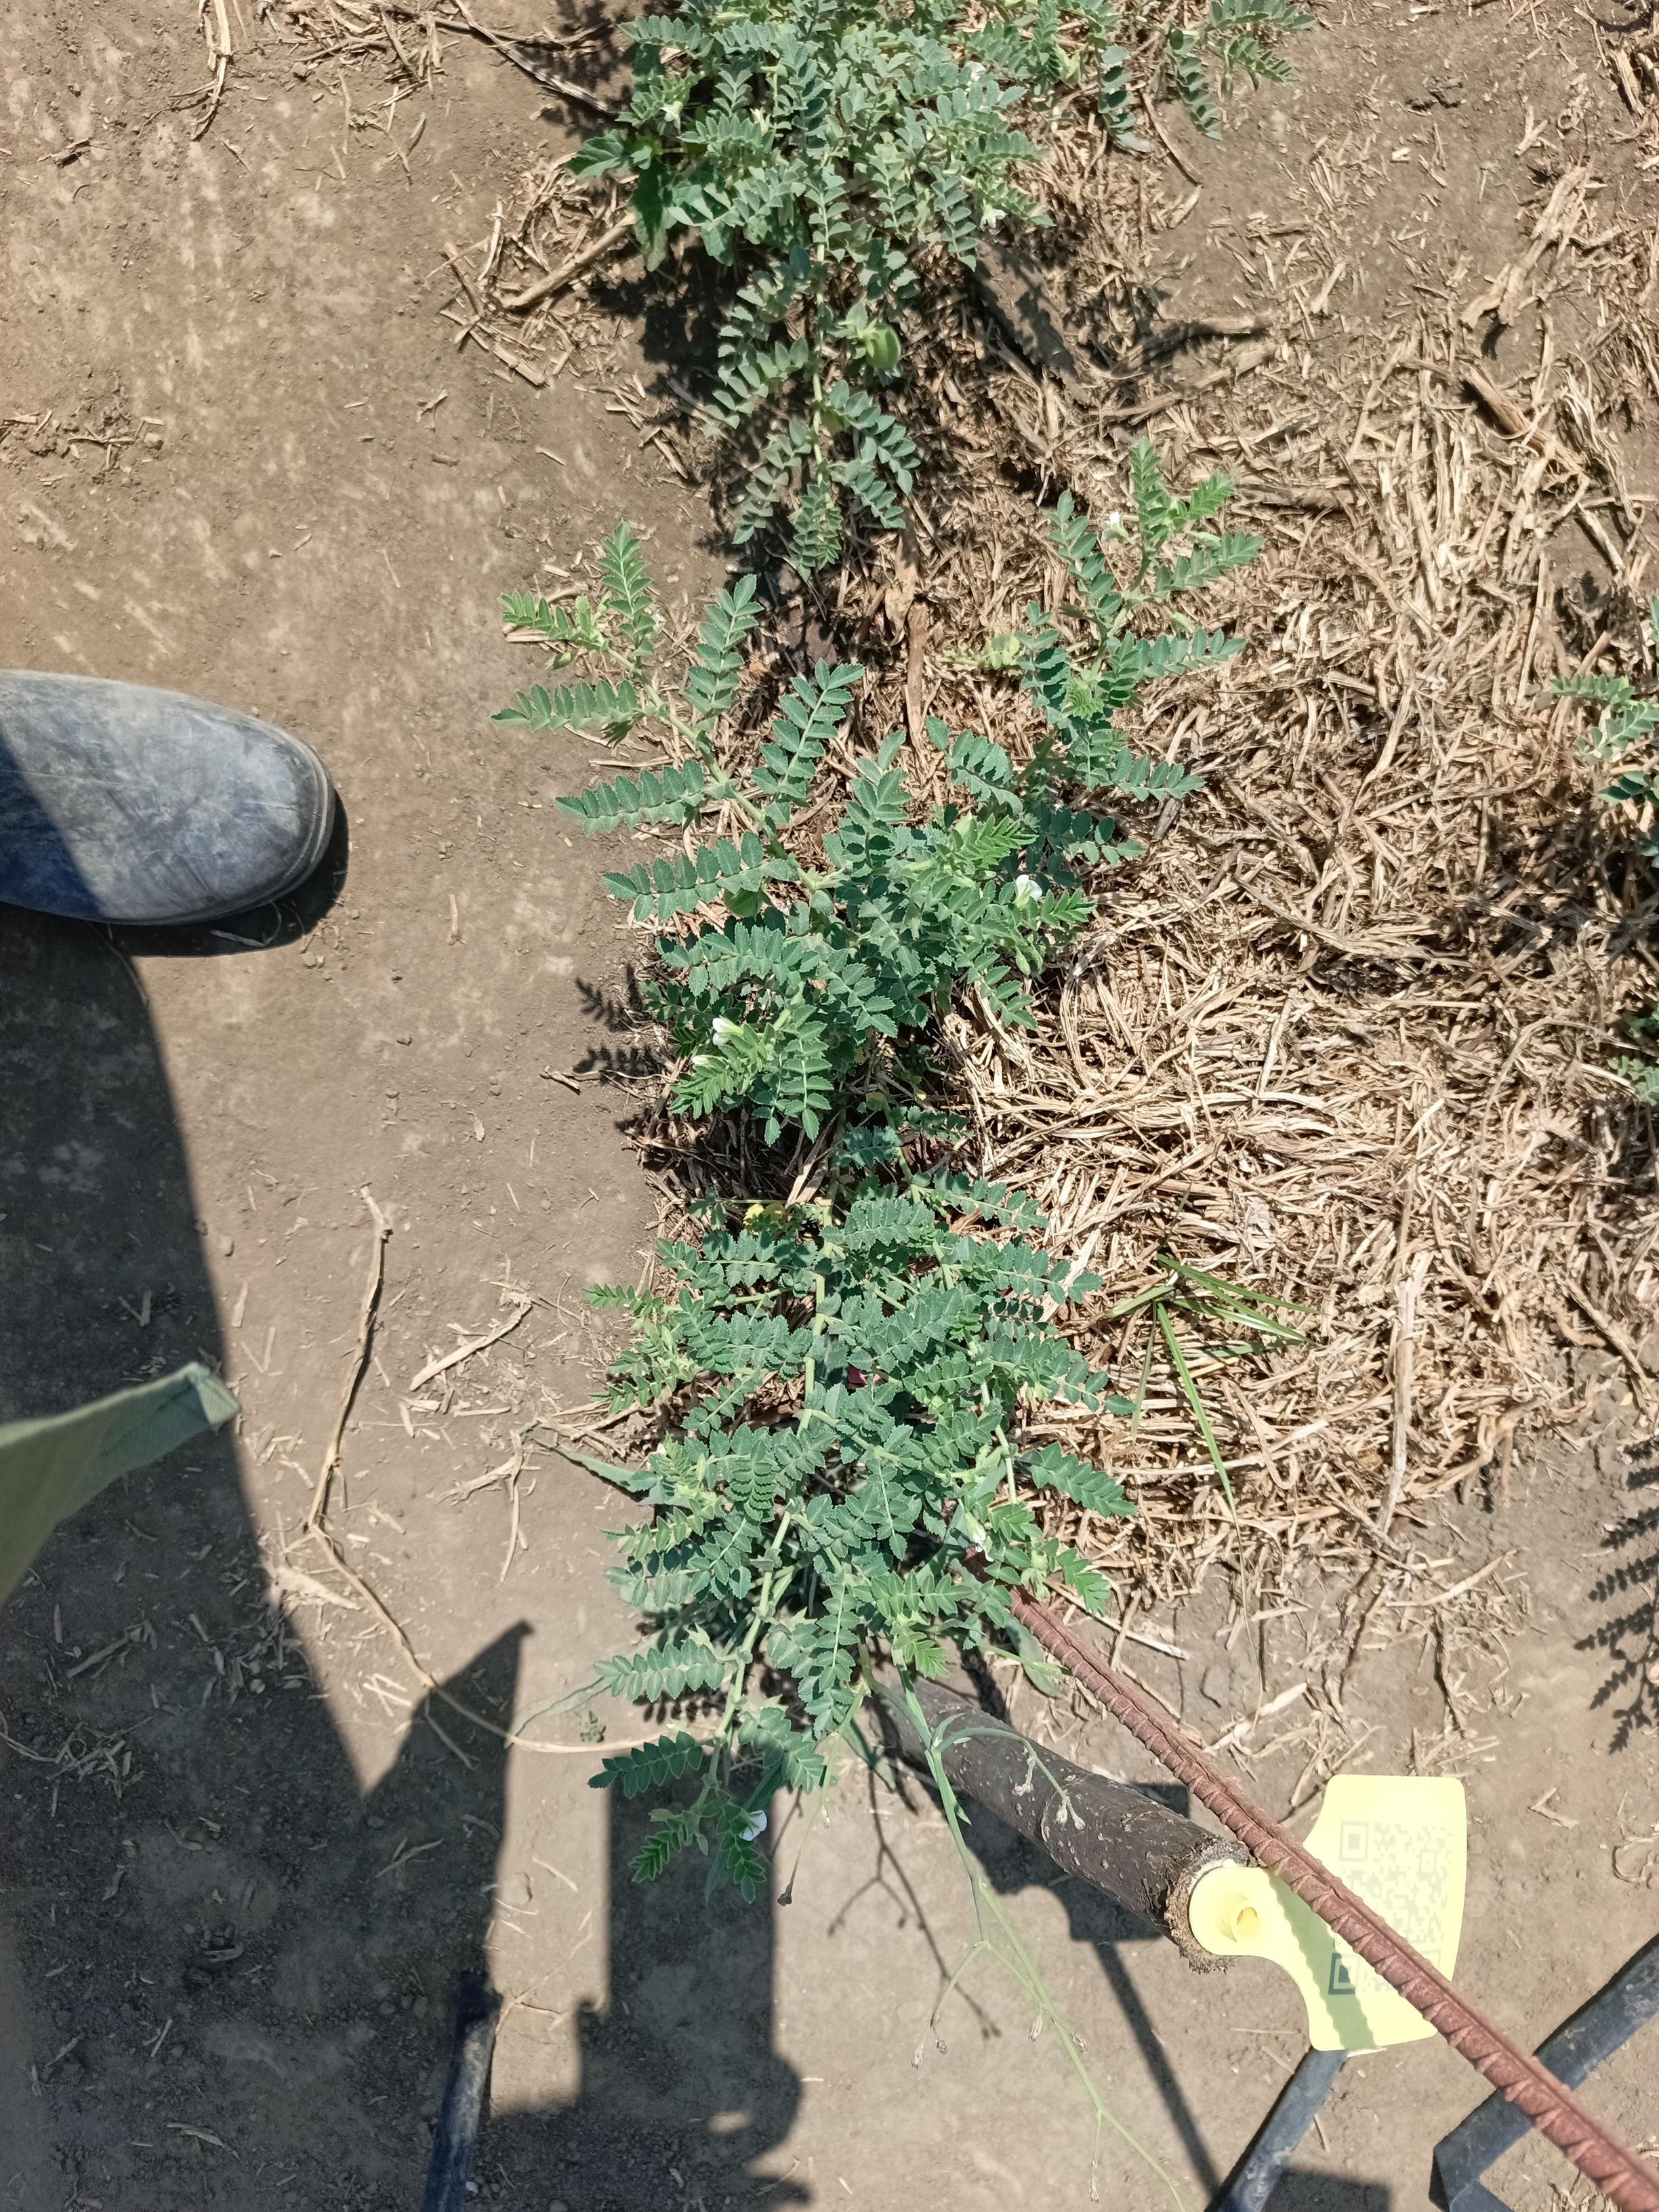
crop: chickpea
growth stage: development pod
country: Tanzania
